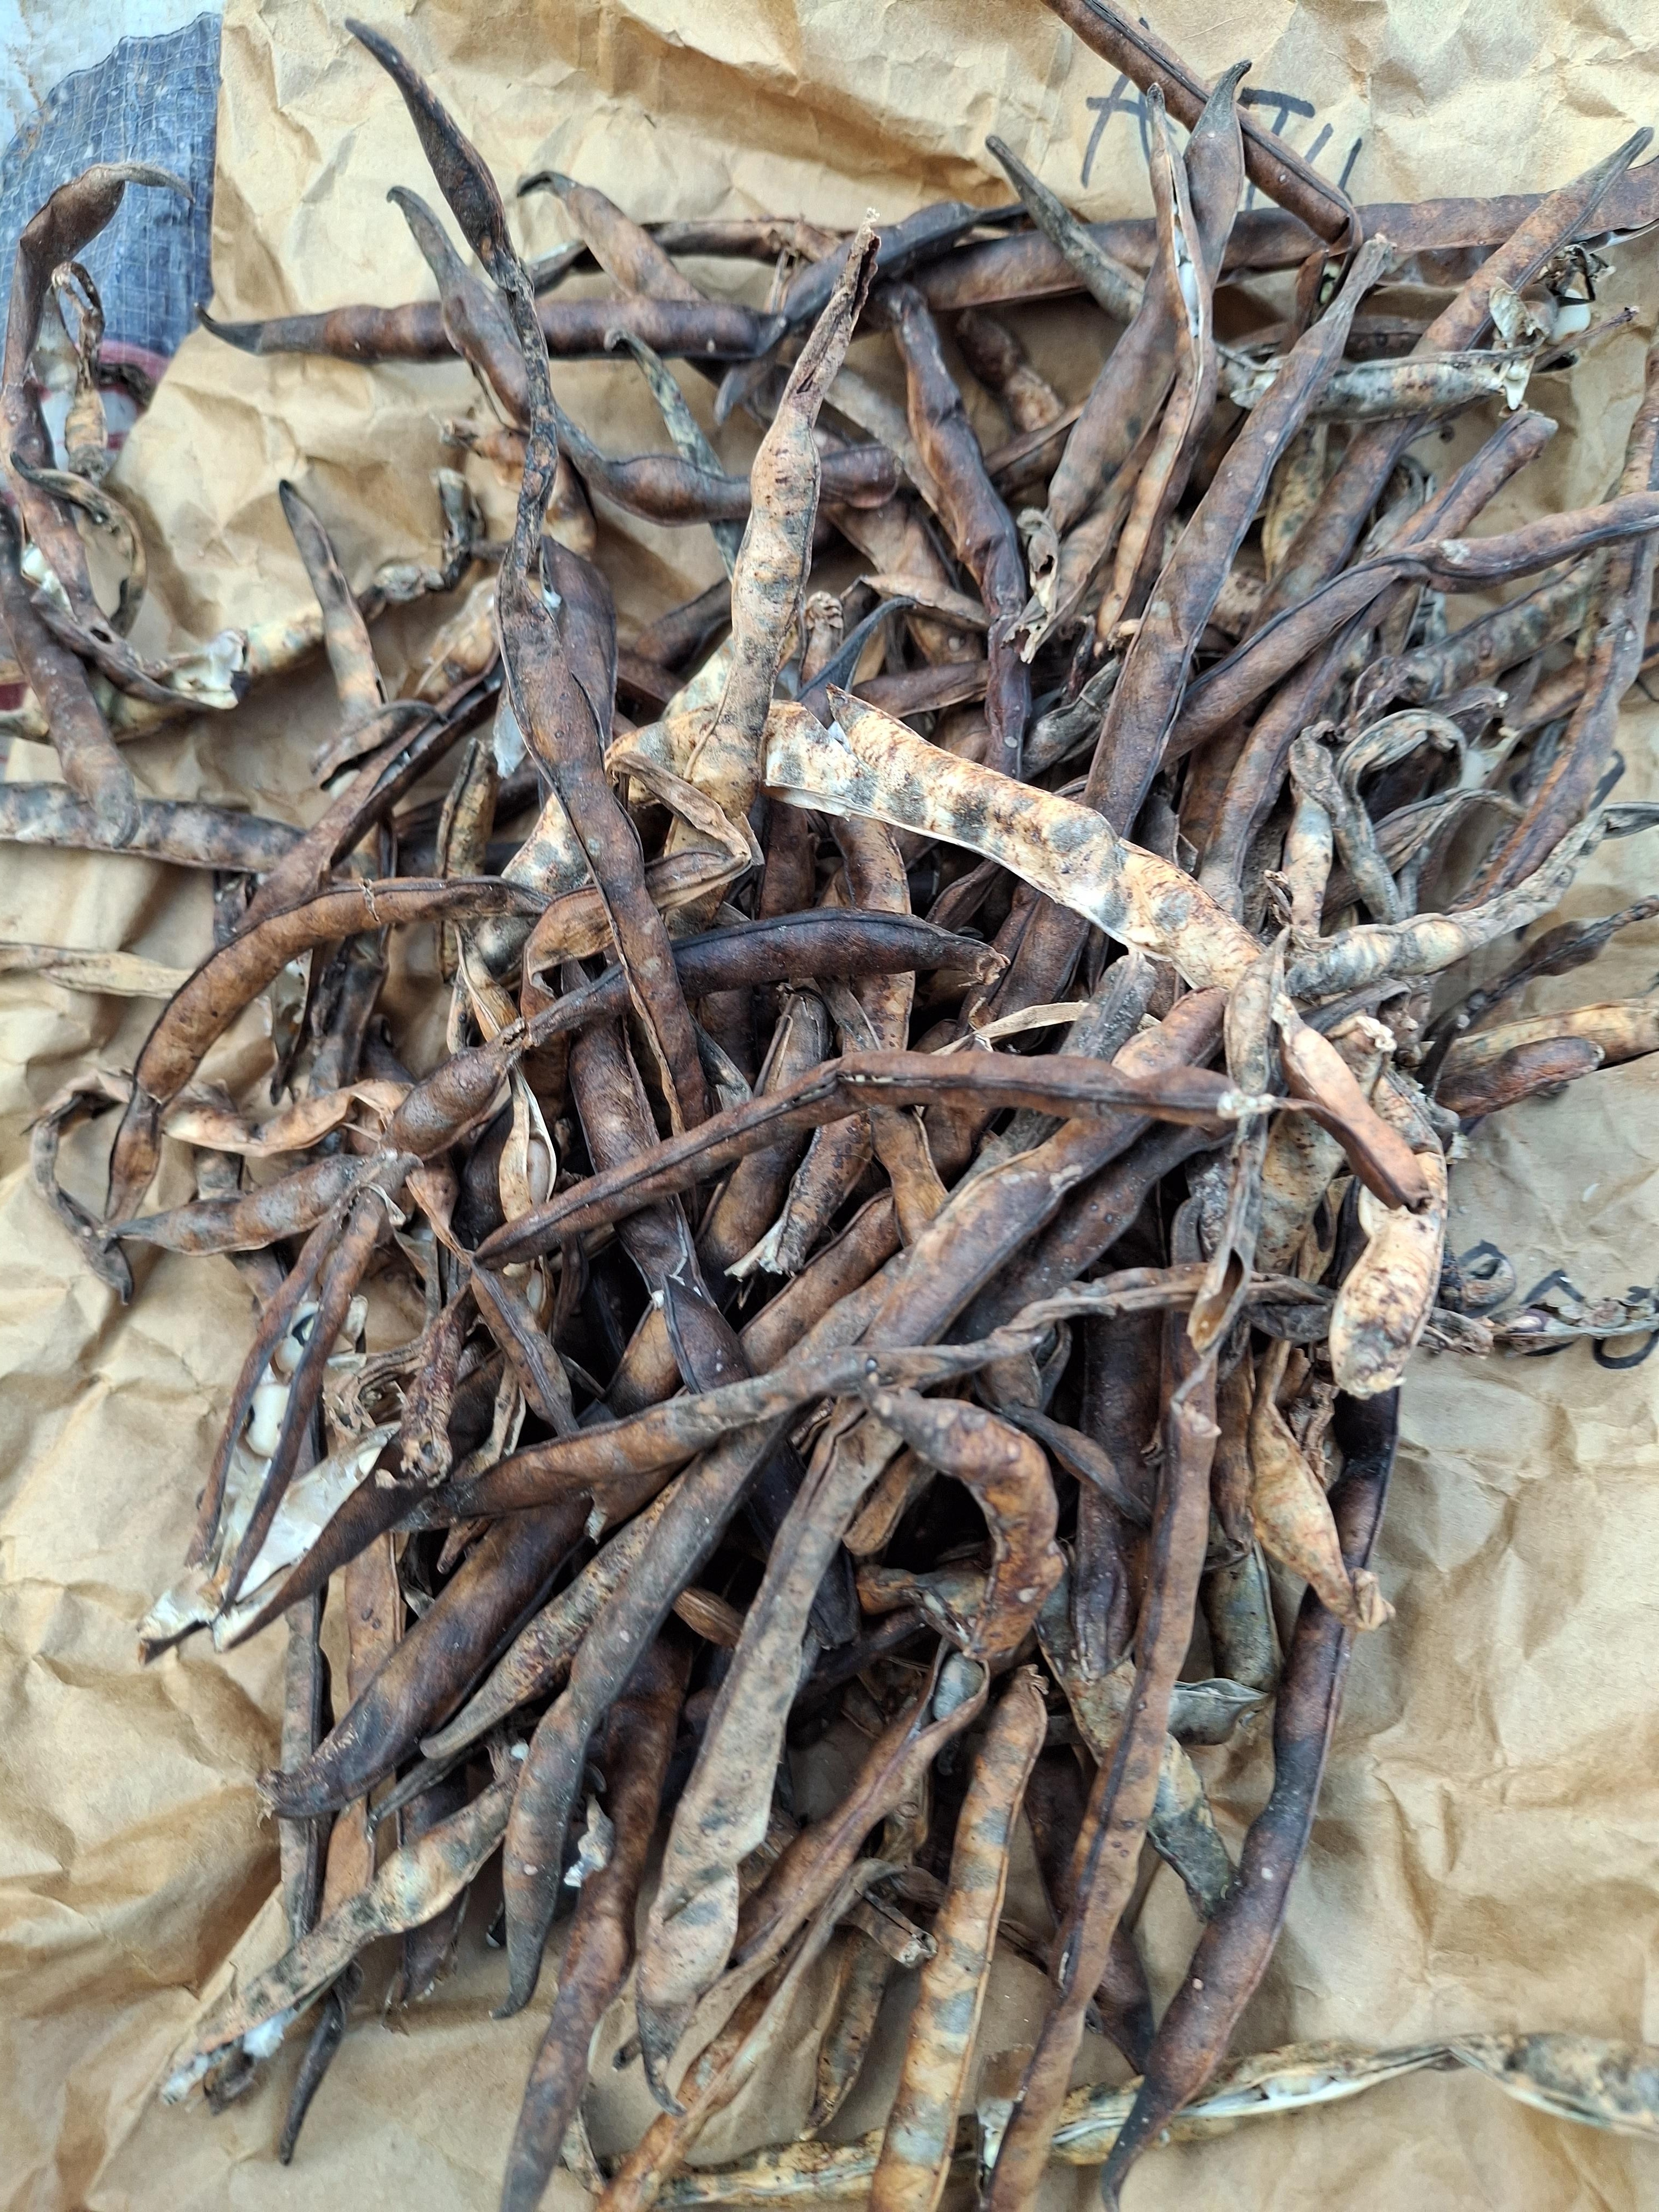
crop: cowpea
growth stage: harvest
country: Nigeria
